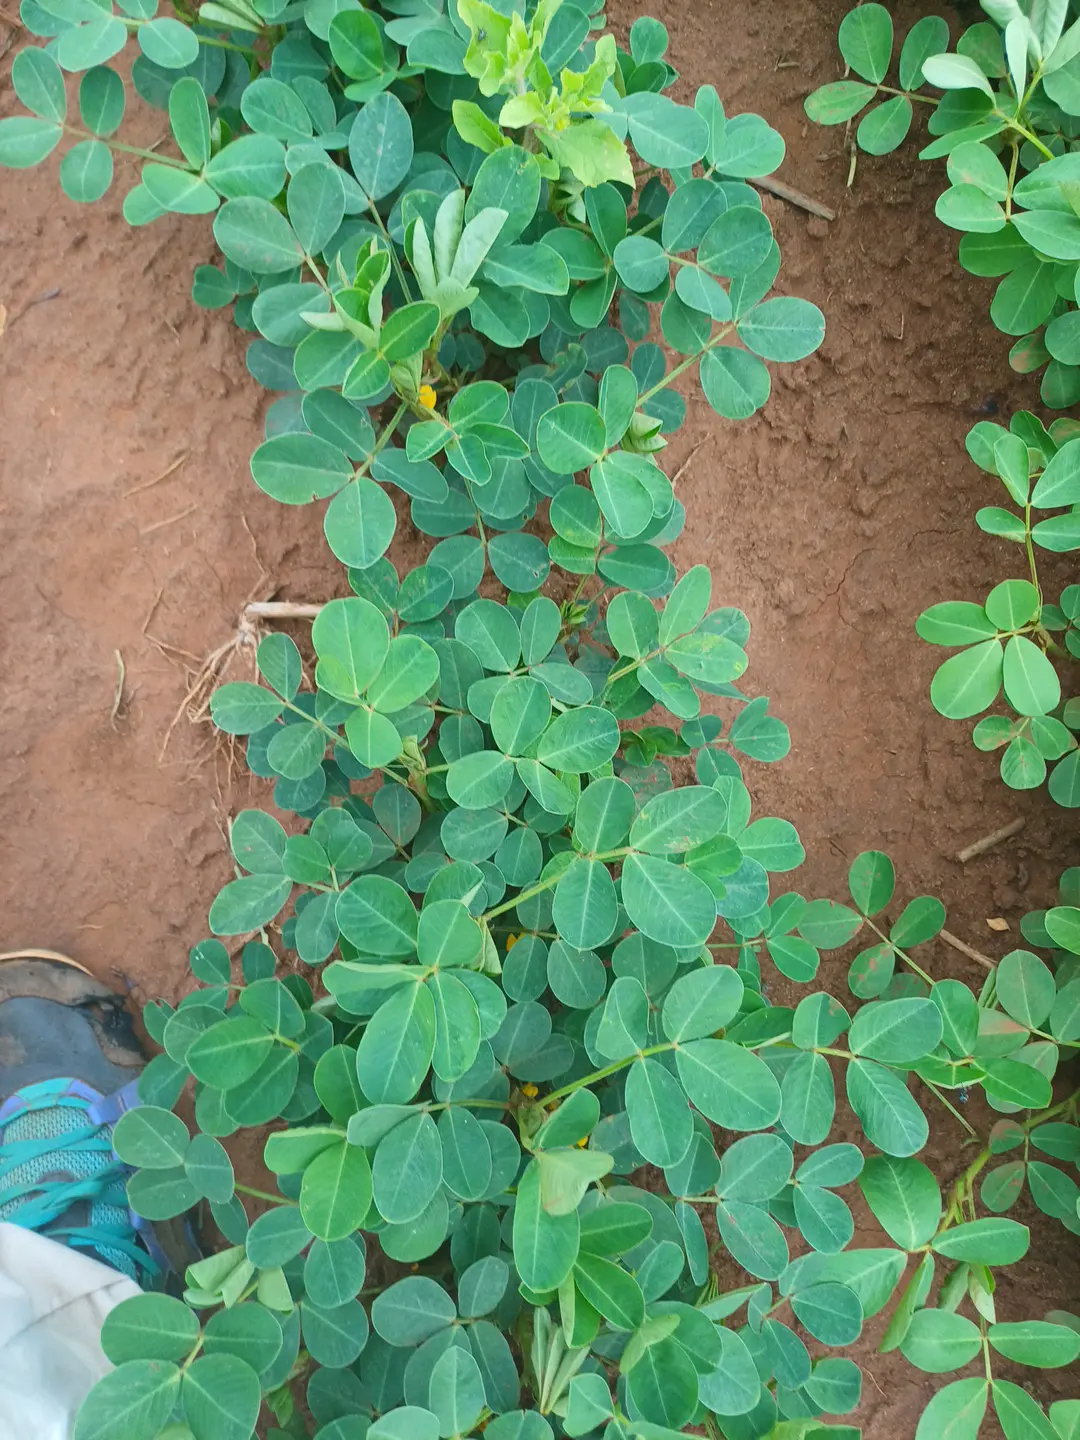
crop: groundnut
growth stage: flowering
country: Kenya
